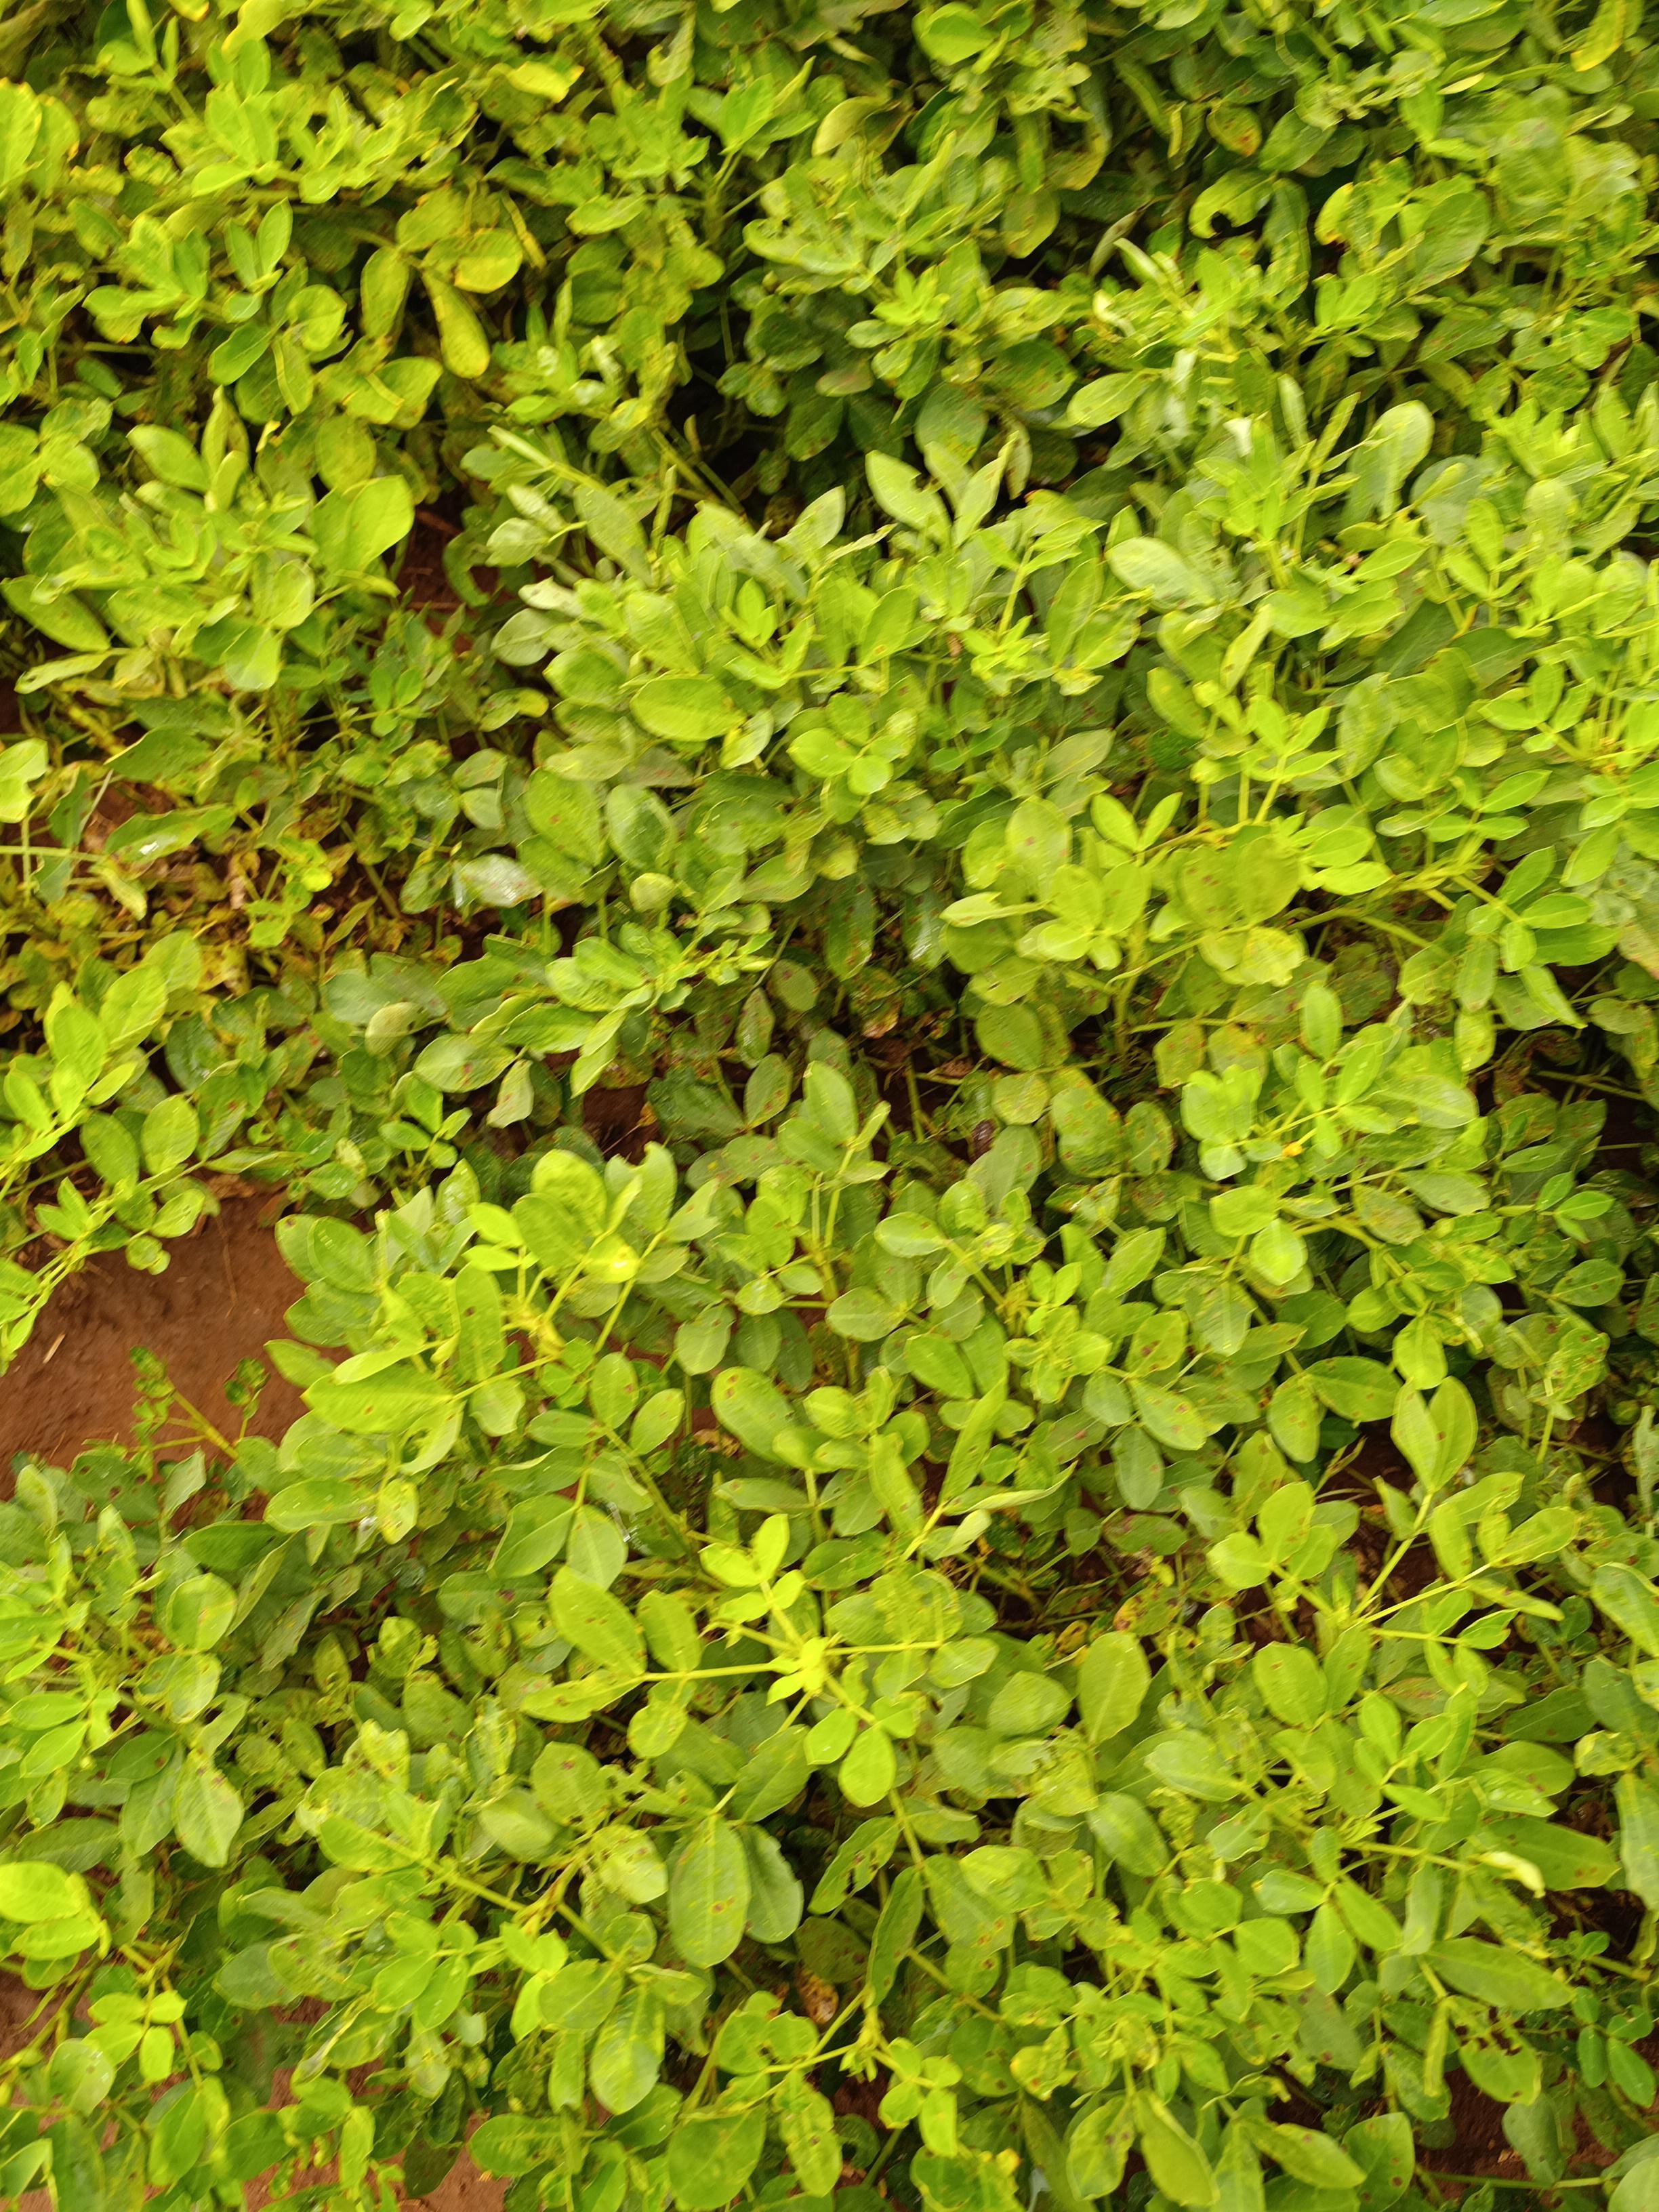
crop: groundnut
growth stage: pegging
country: Kenya
